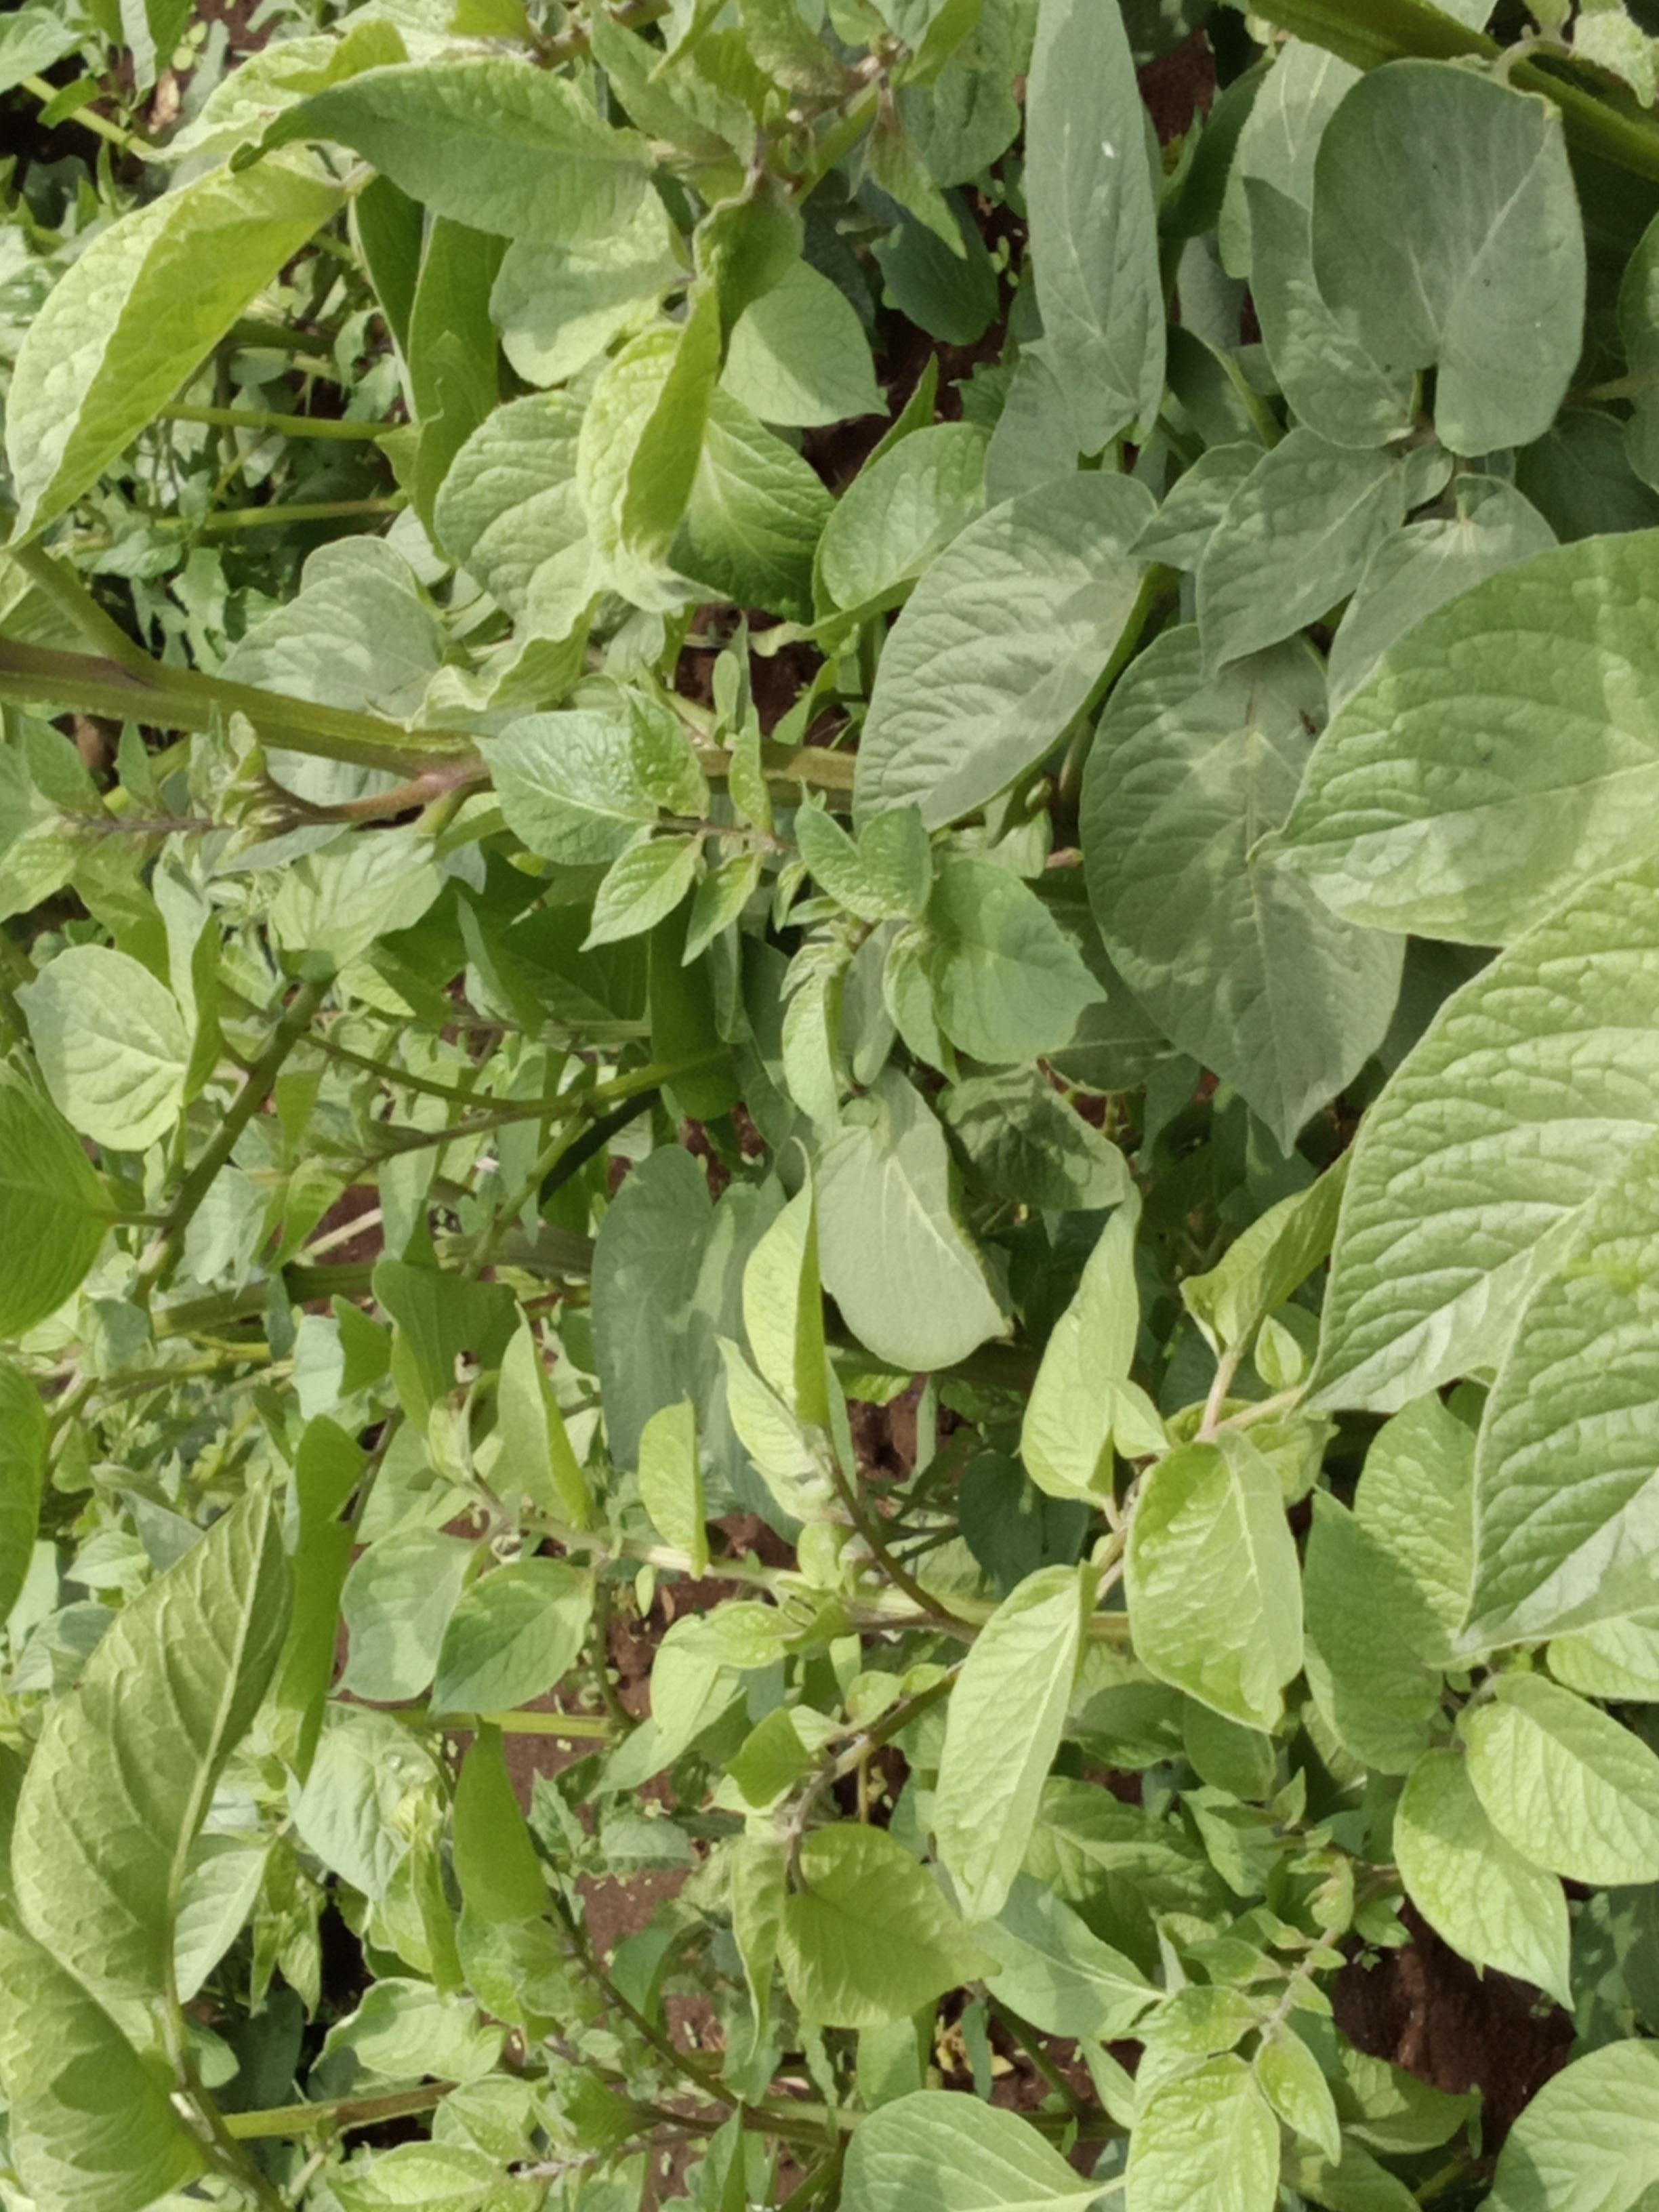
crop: potato
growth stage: flowering
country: Kenya
